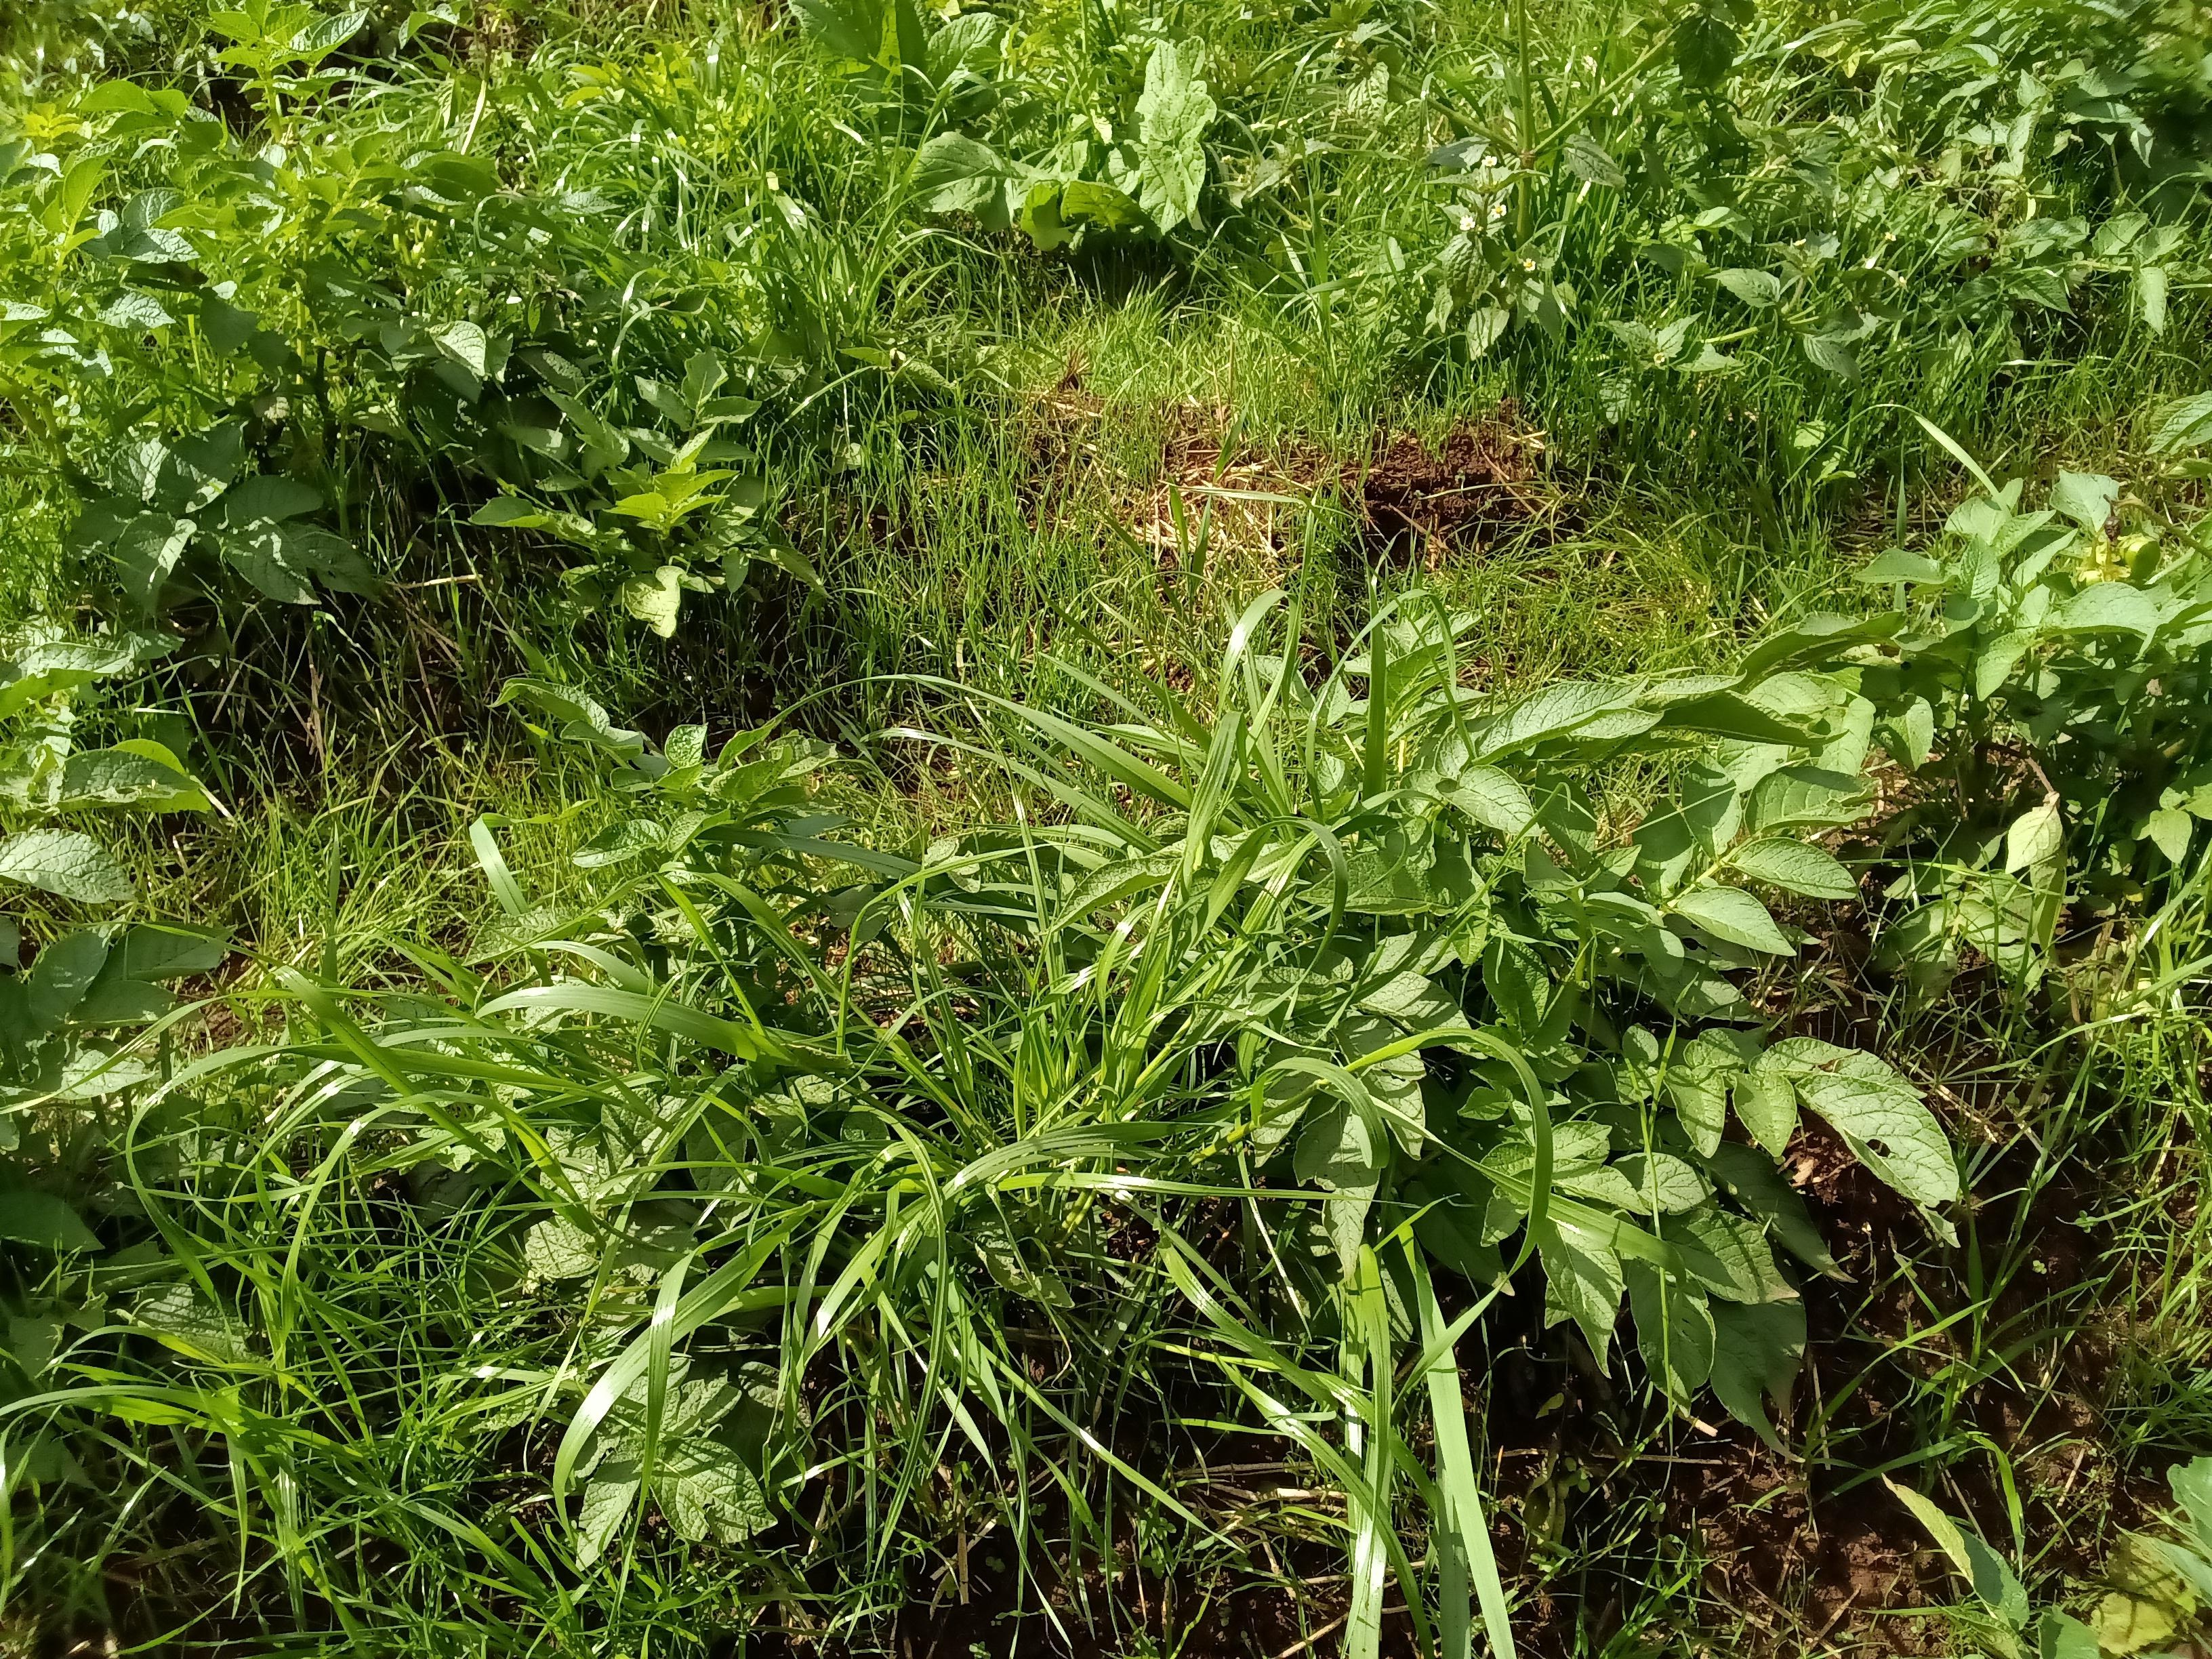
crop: potato
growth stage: flowering
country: Kenya
